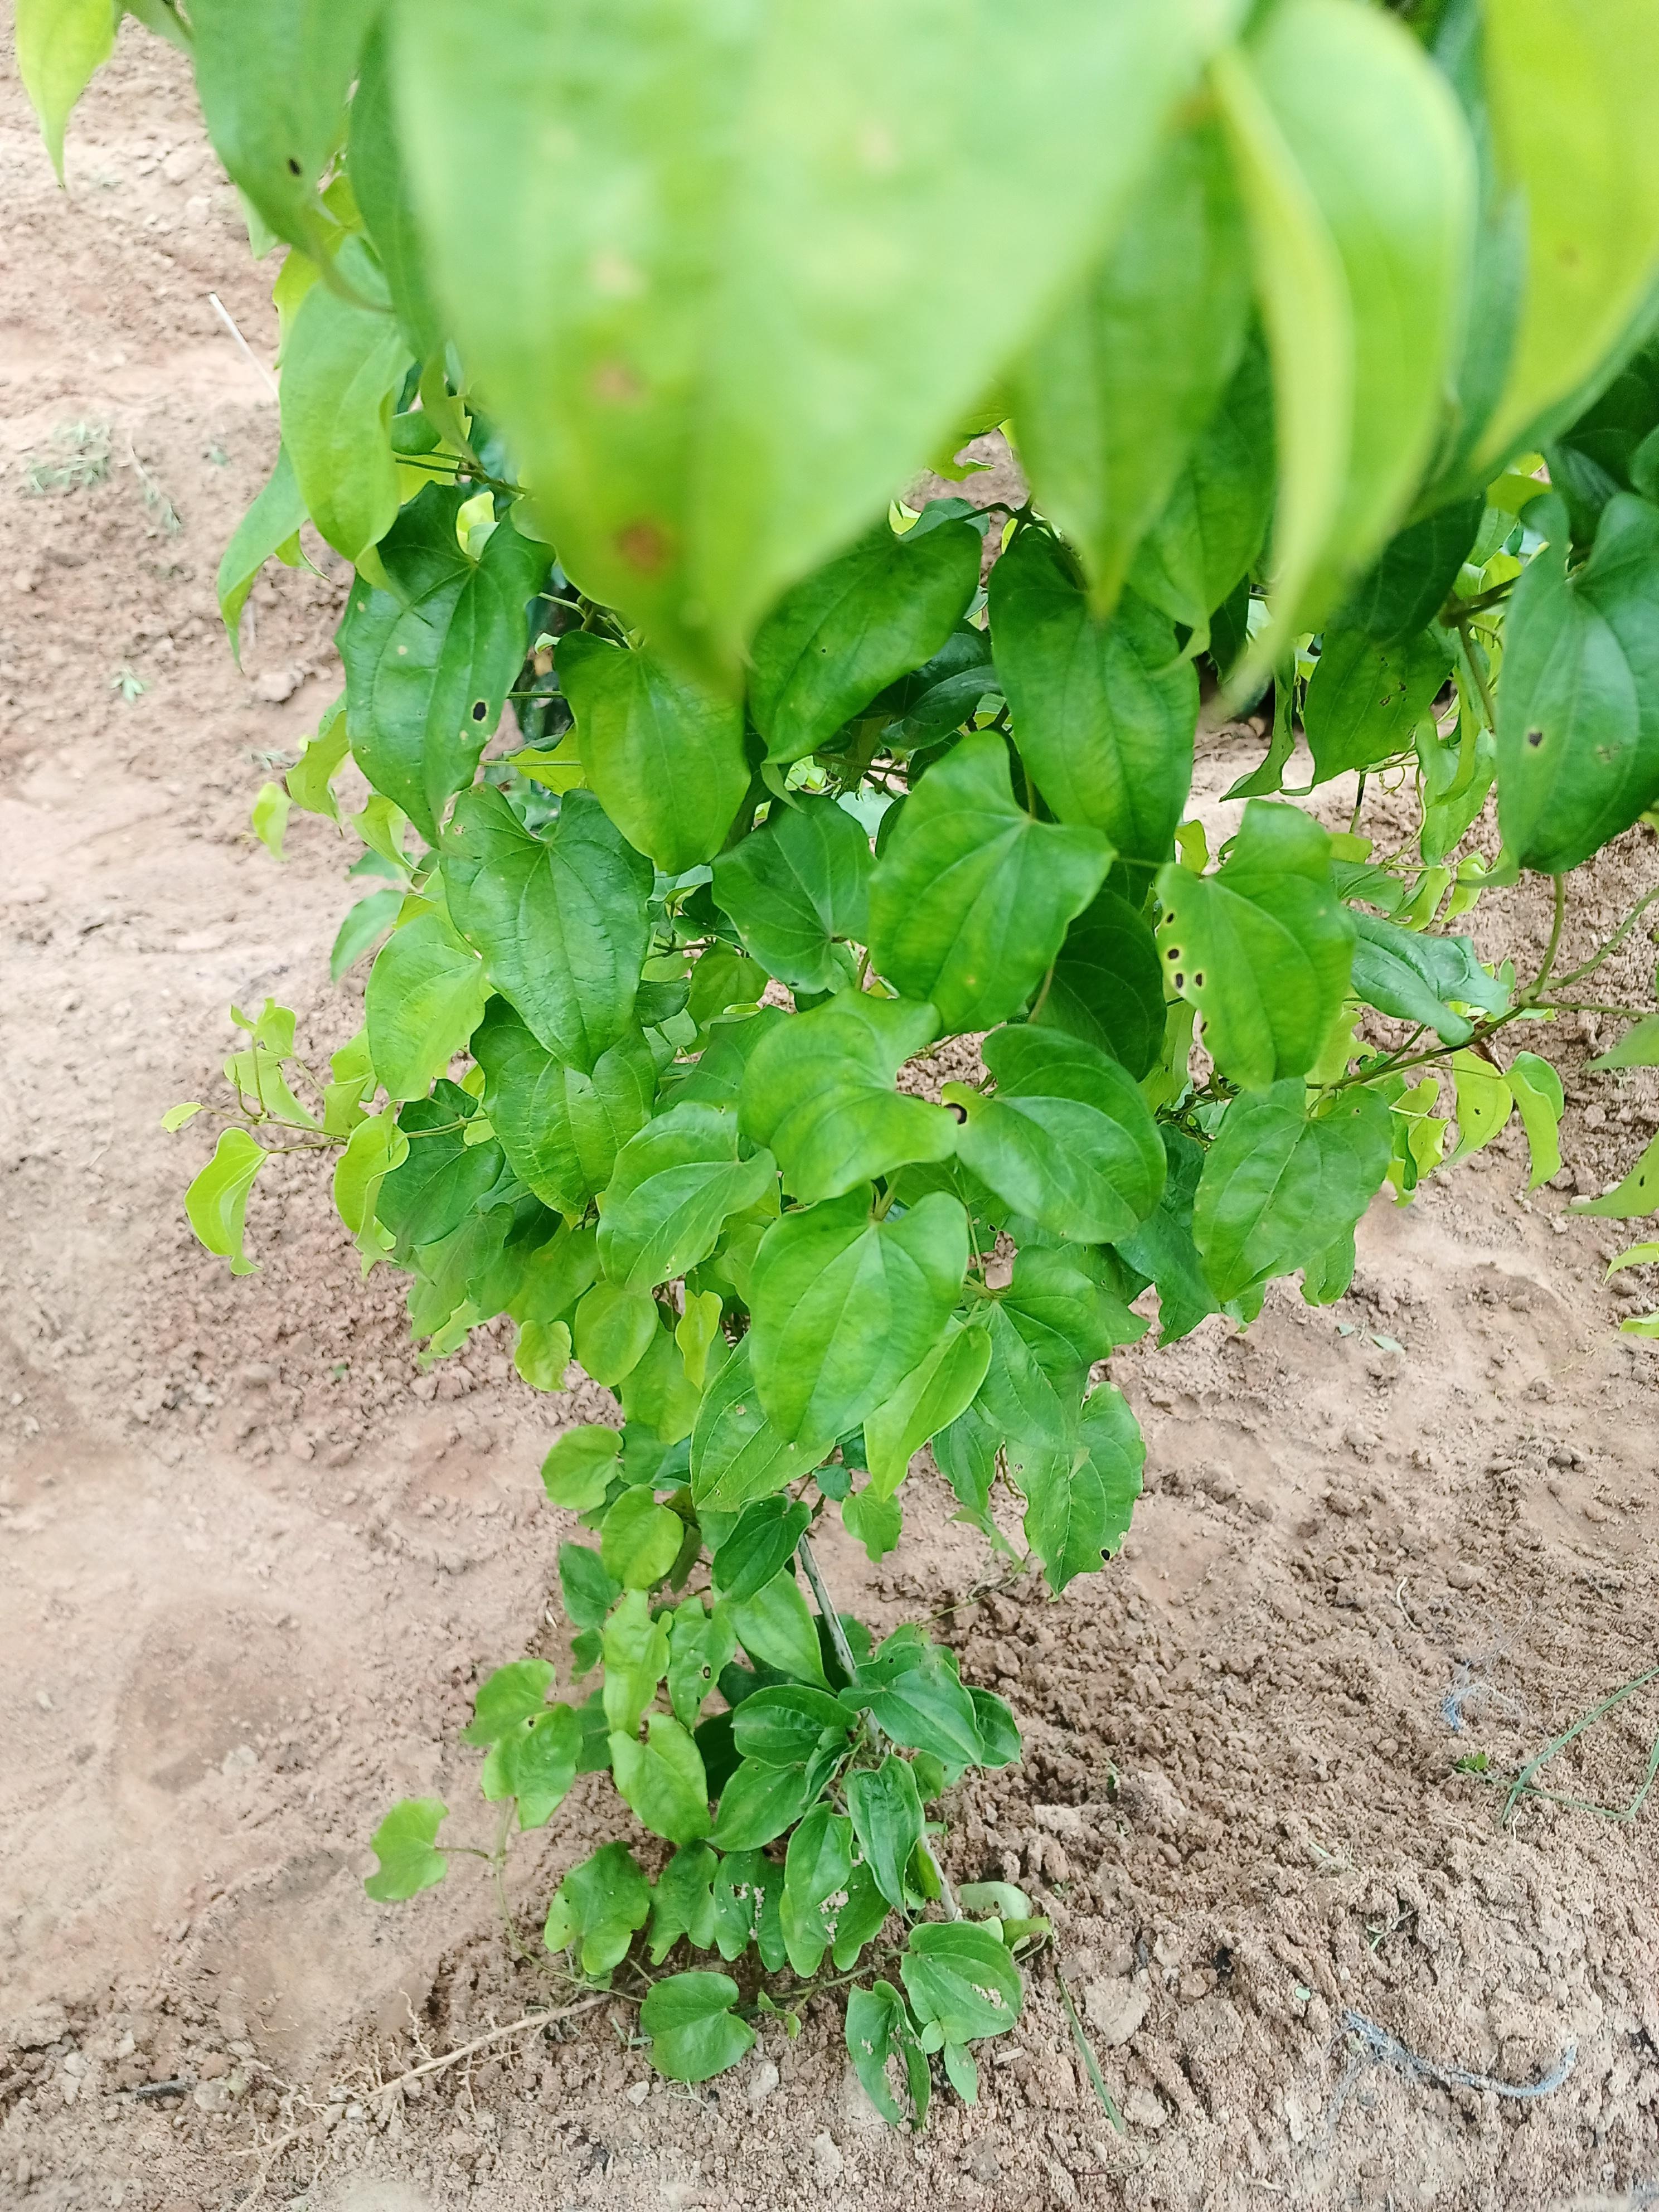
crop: yam
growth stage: vegetative
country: Nigeria
